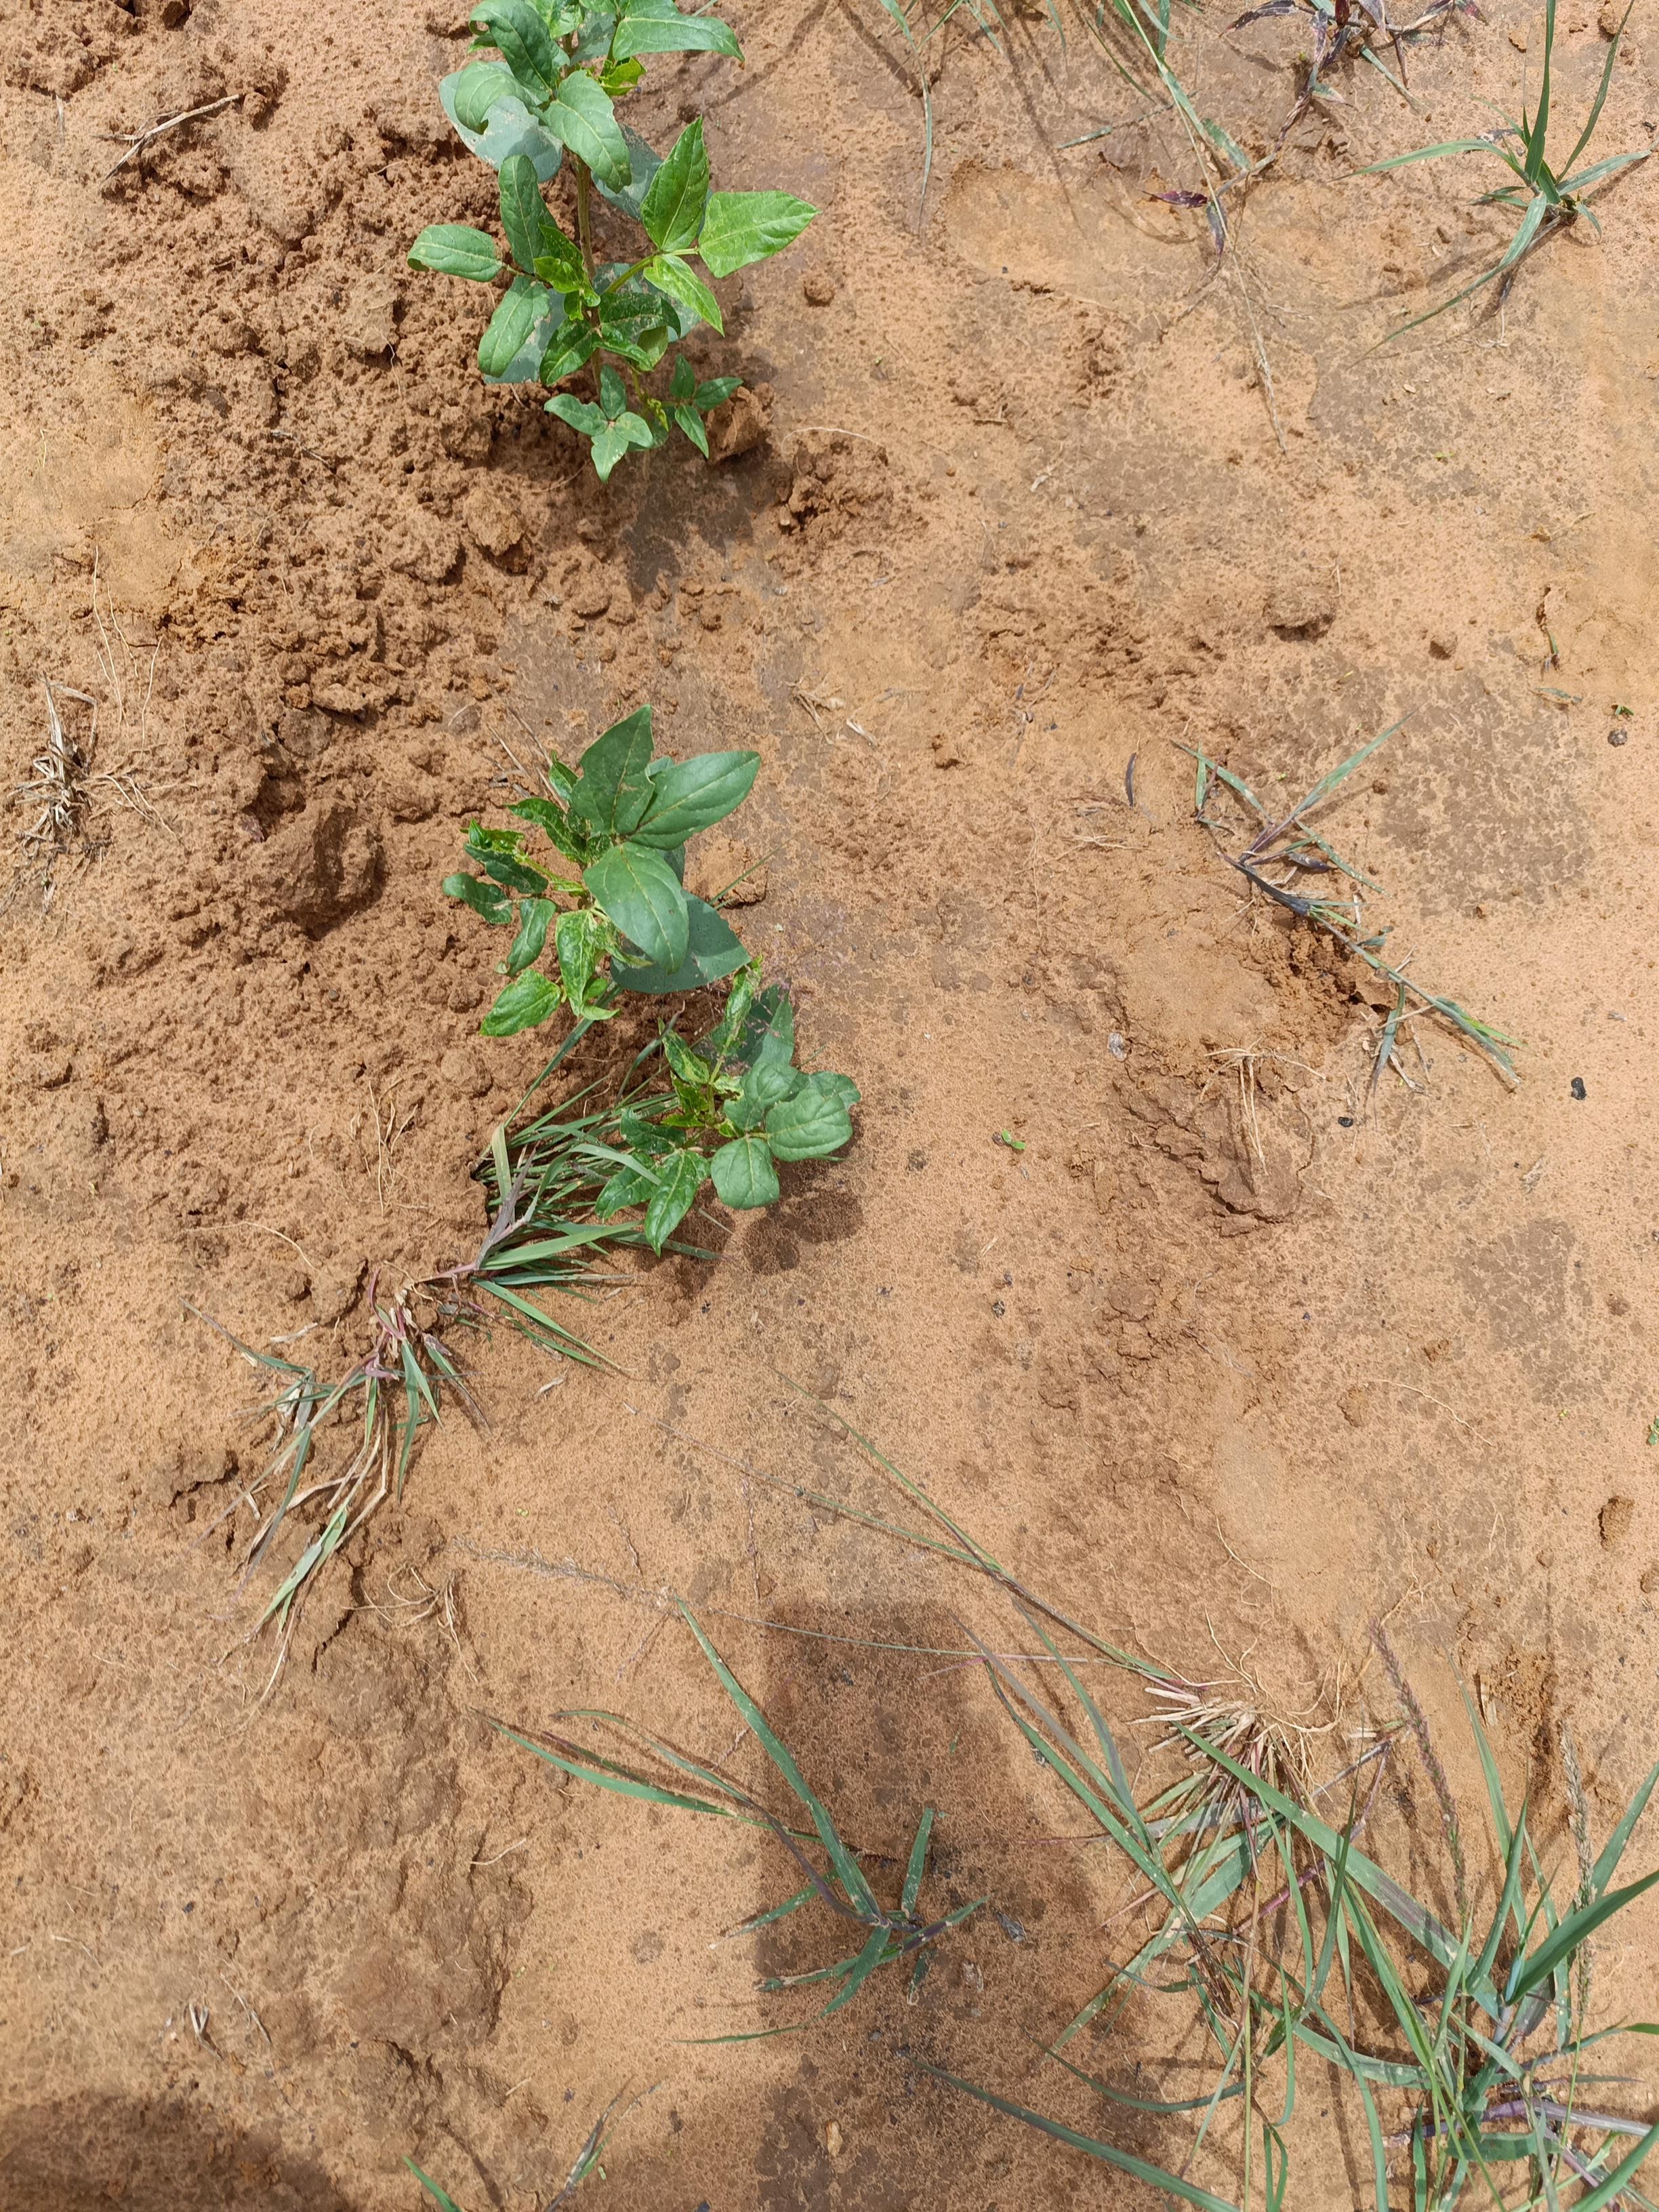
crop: cowpea
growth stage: emergence
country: Nigeria
